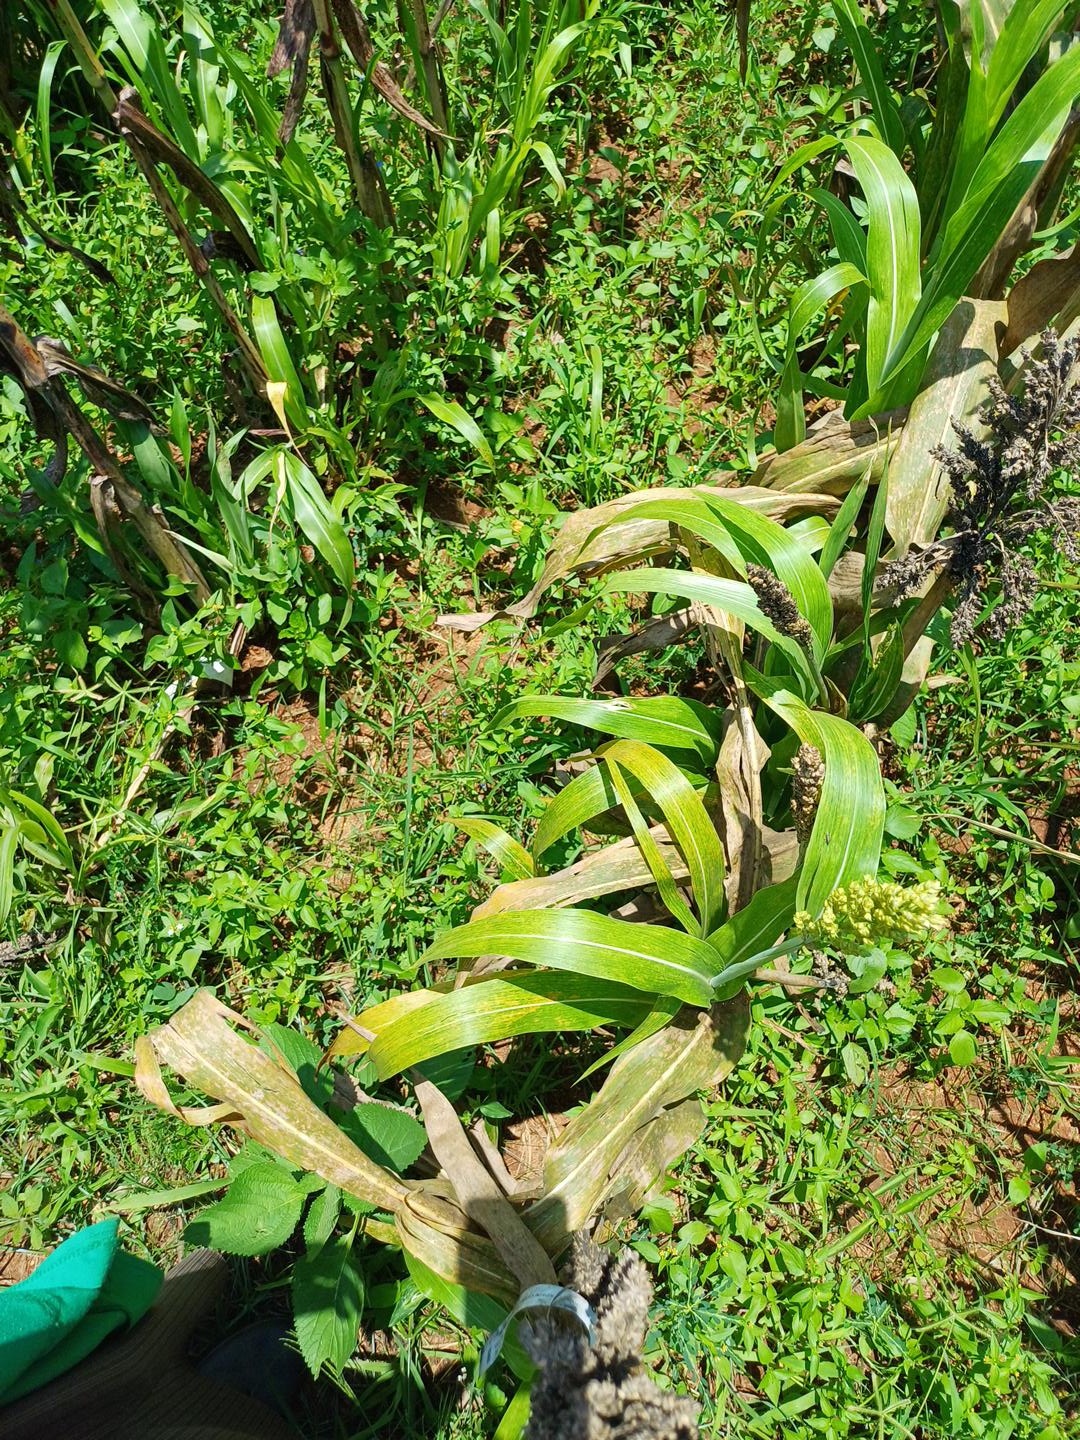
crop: sorghum
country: Kenya
